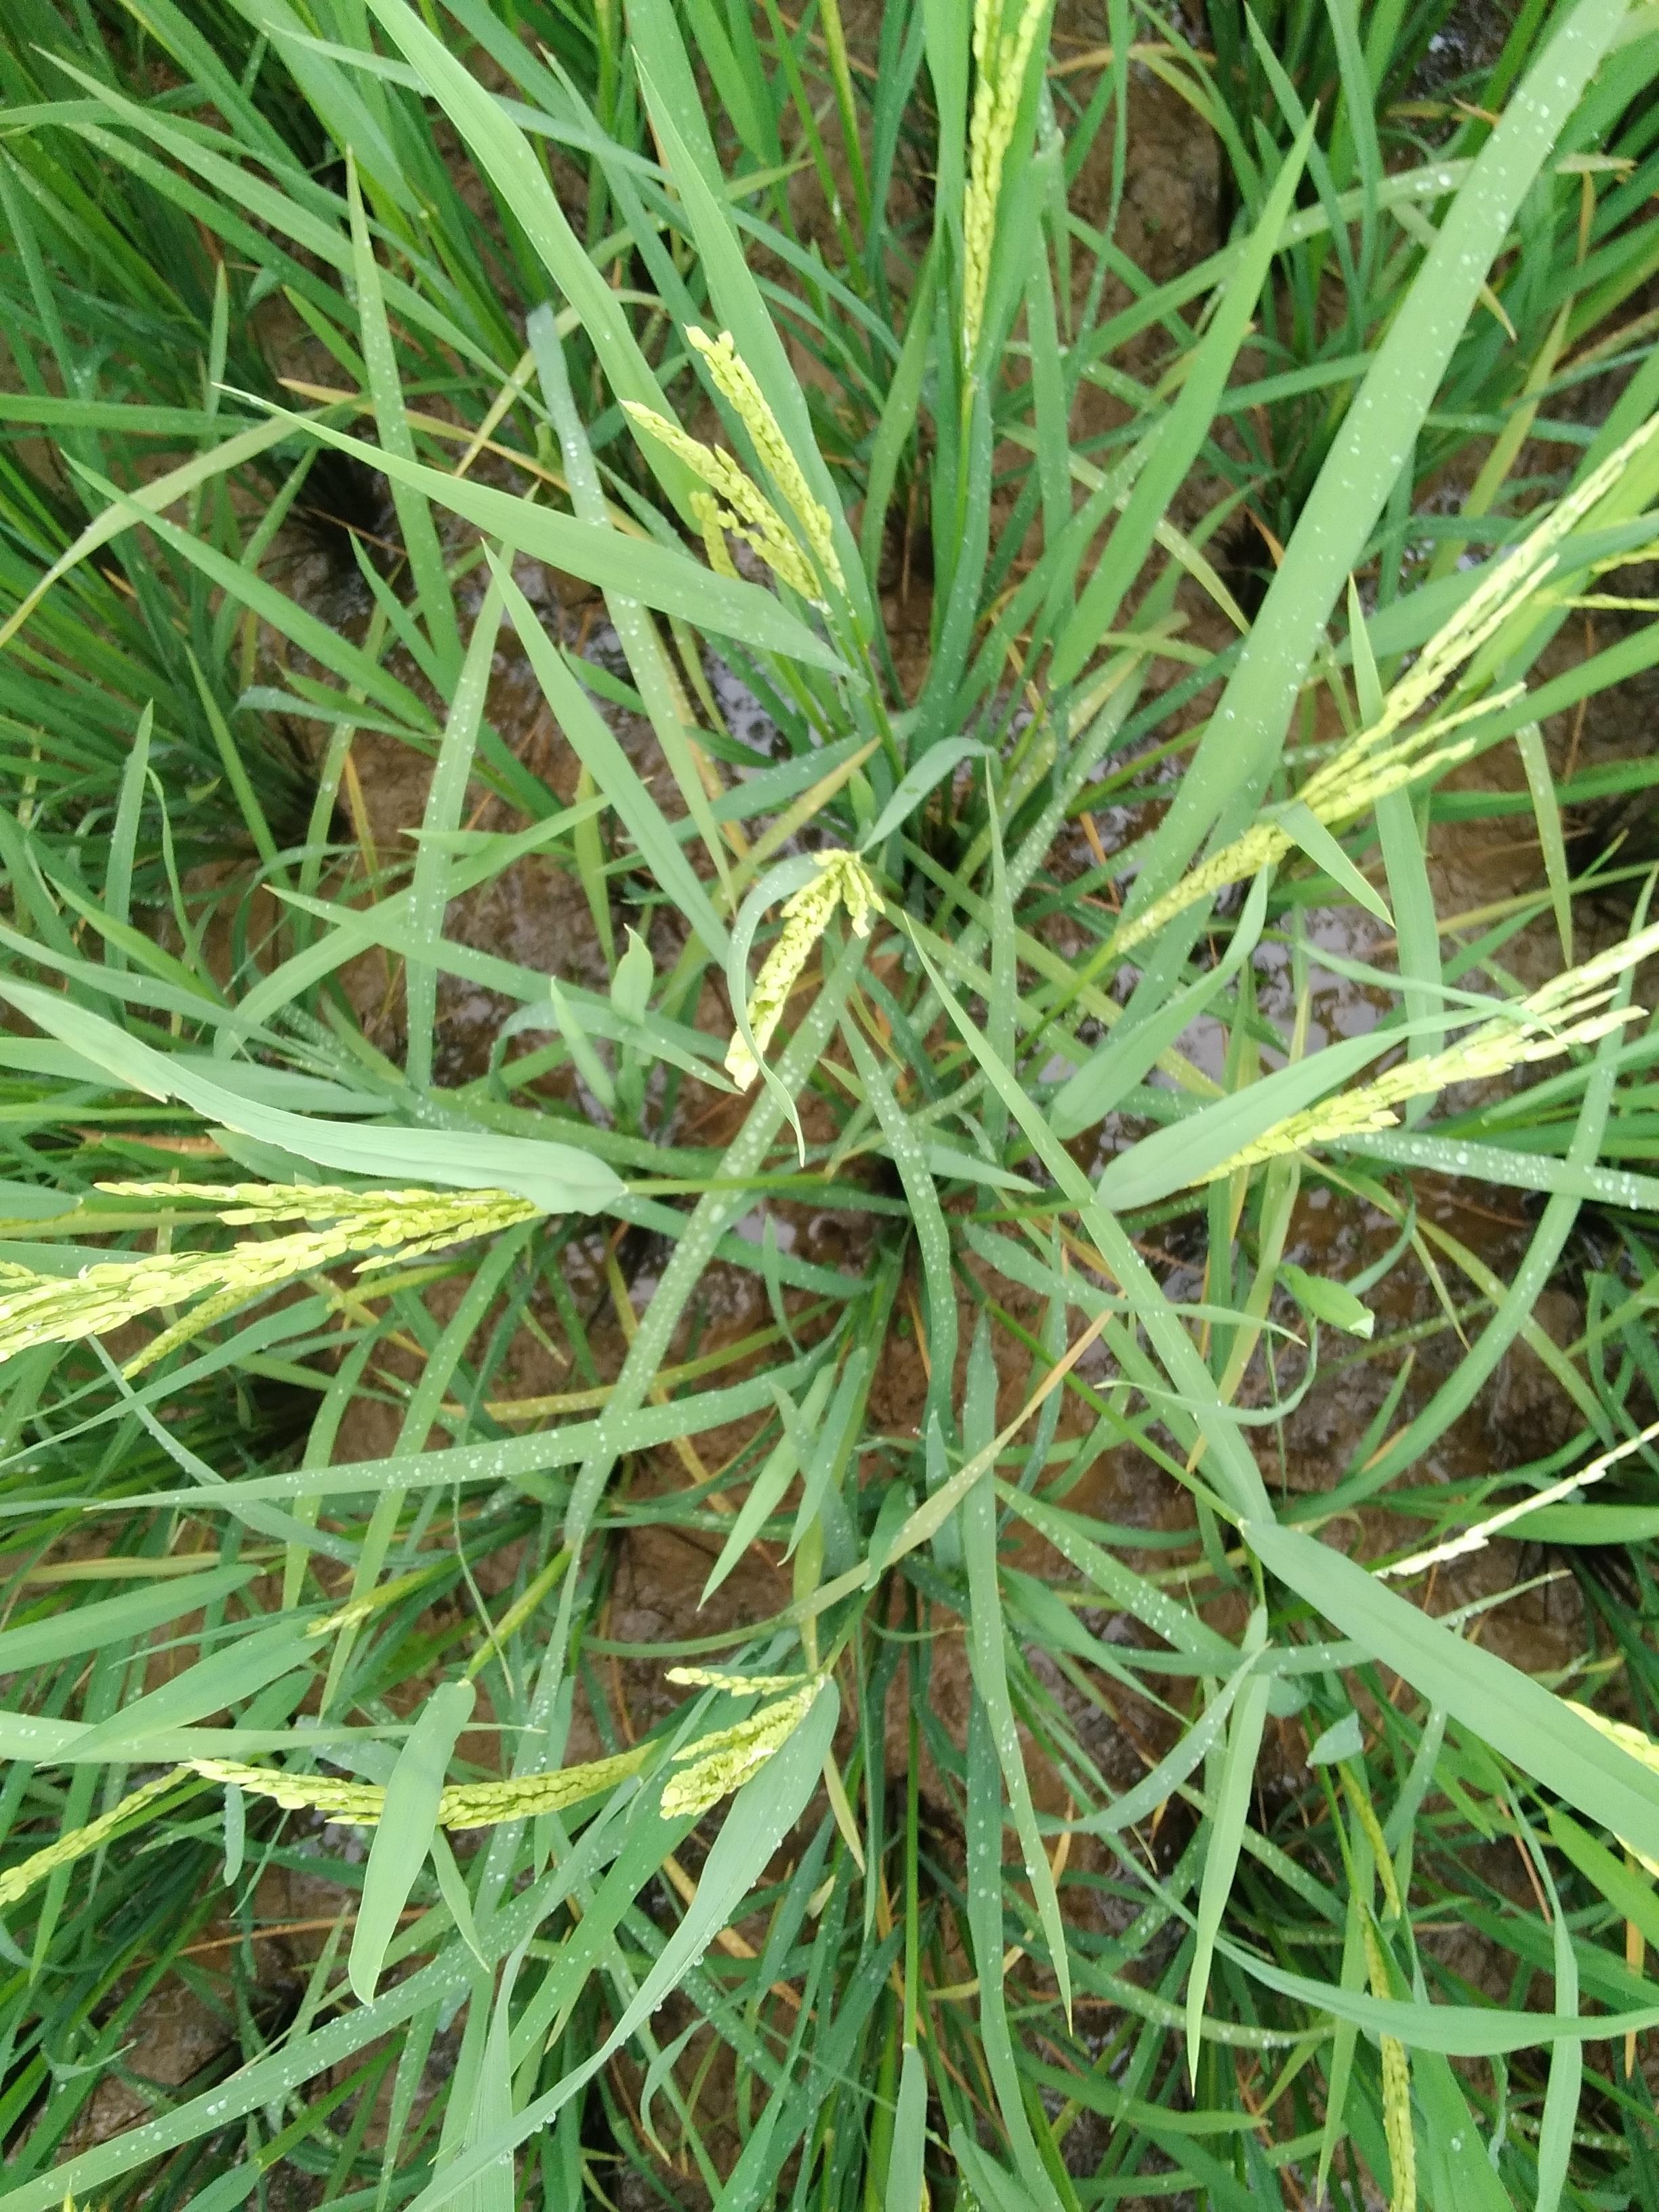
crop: rice
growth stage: flowering
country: Nigeria
